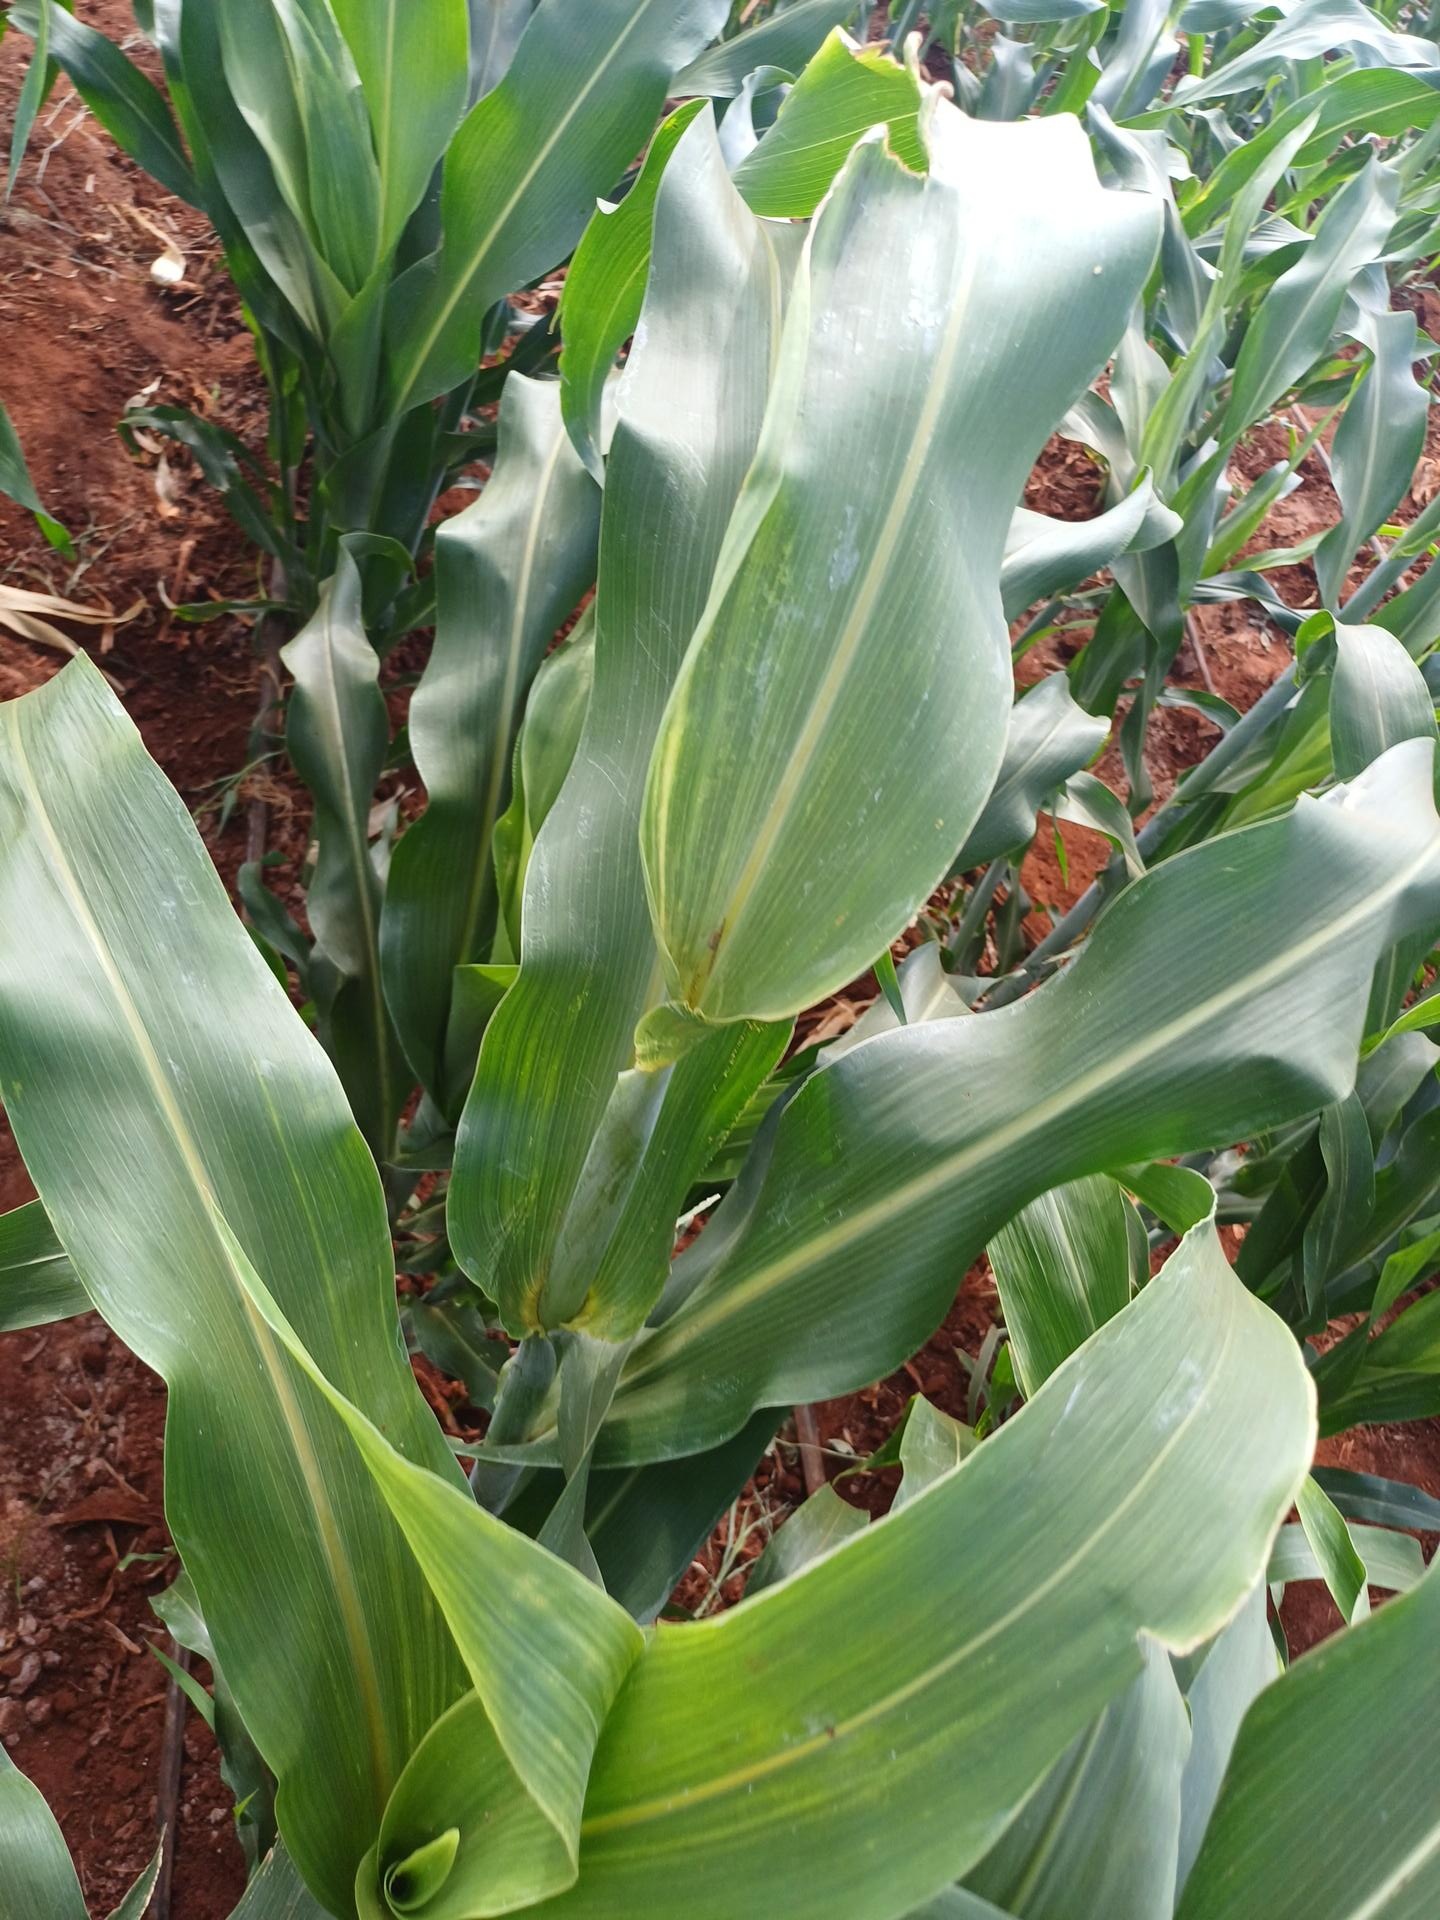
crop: sorghum
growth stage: vegetative
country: Kenya
